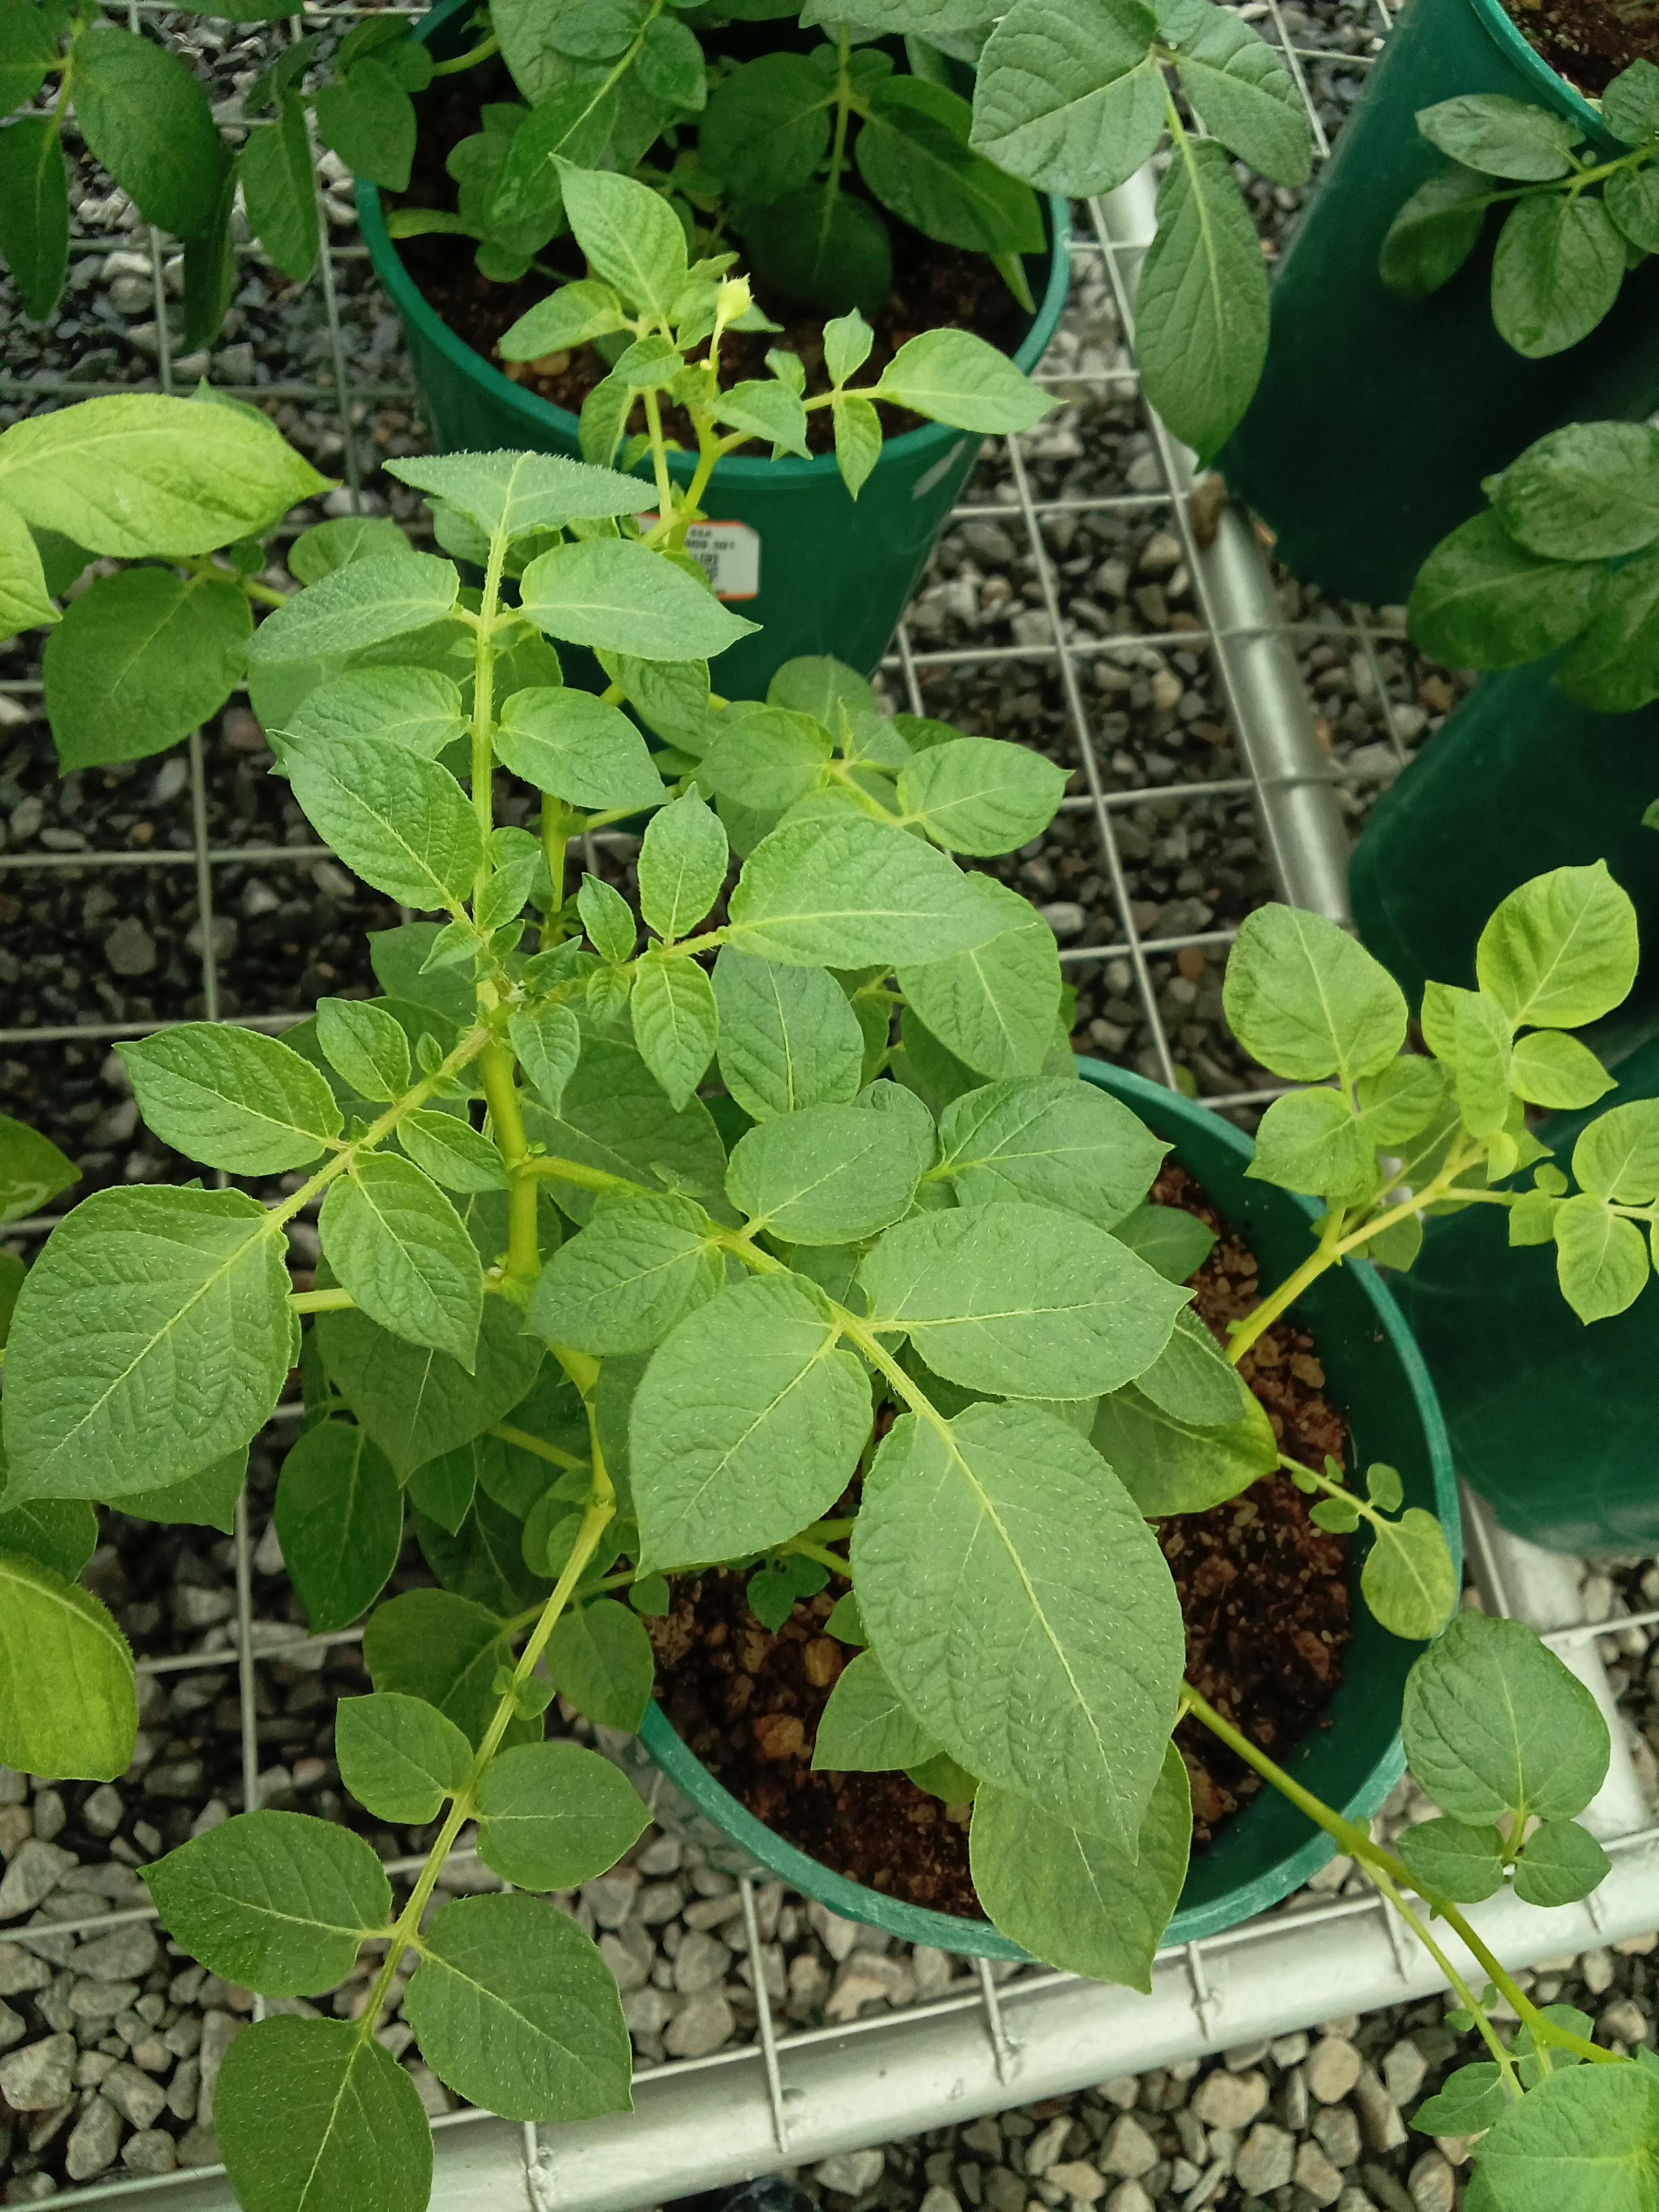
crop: potato
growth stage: vegetative
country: Kenya
